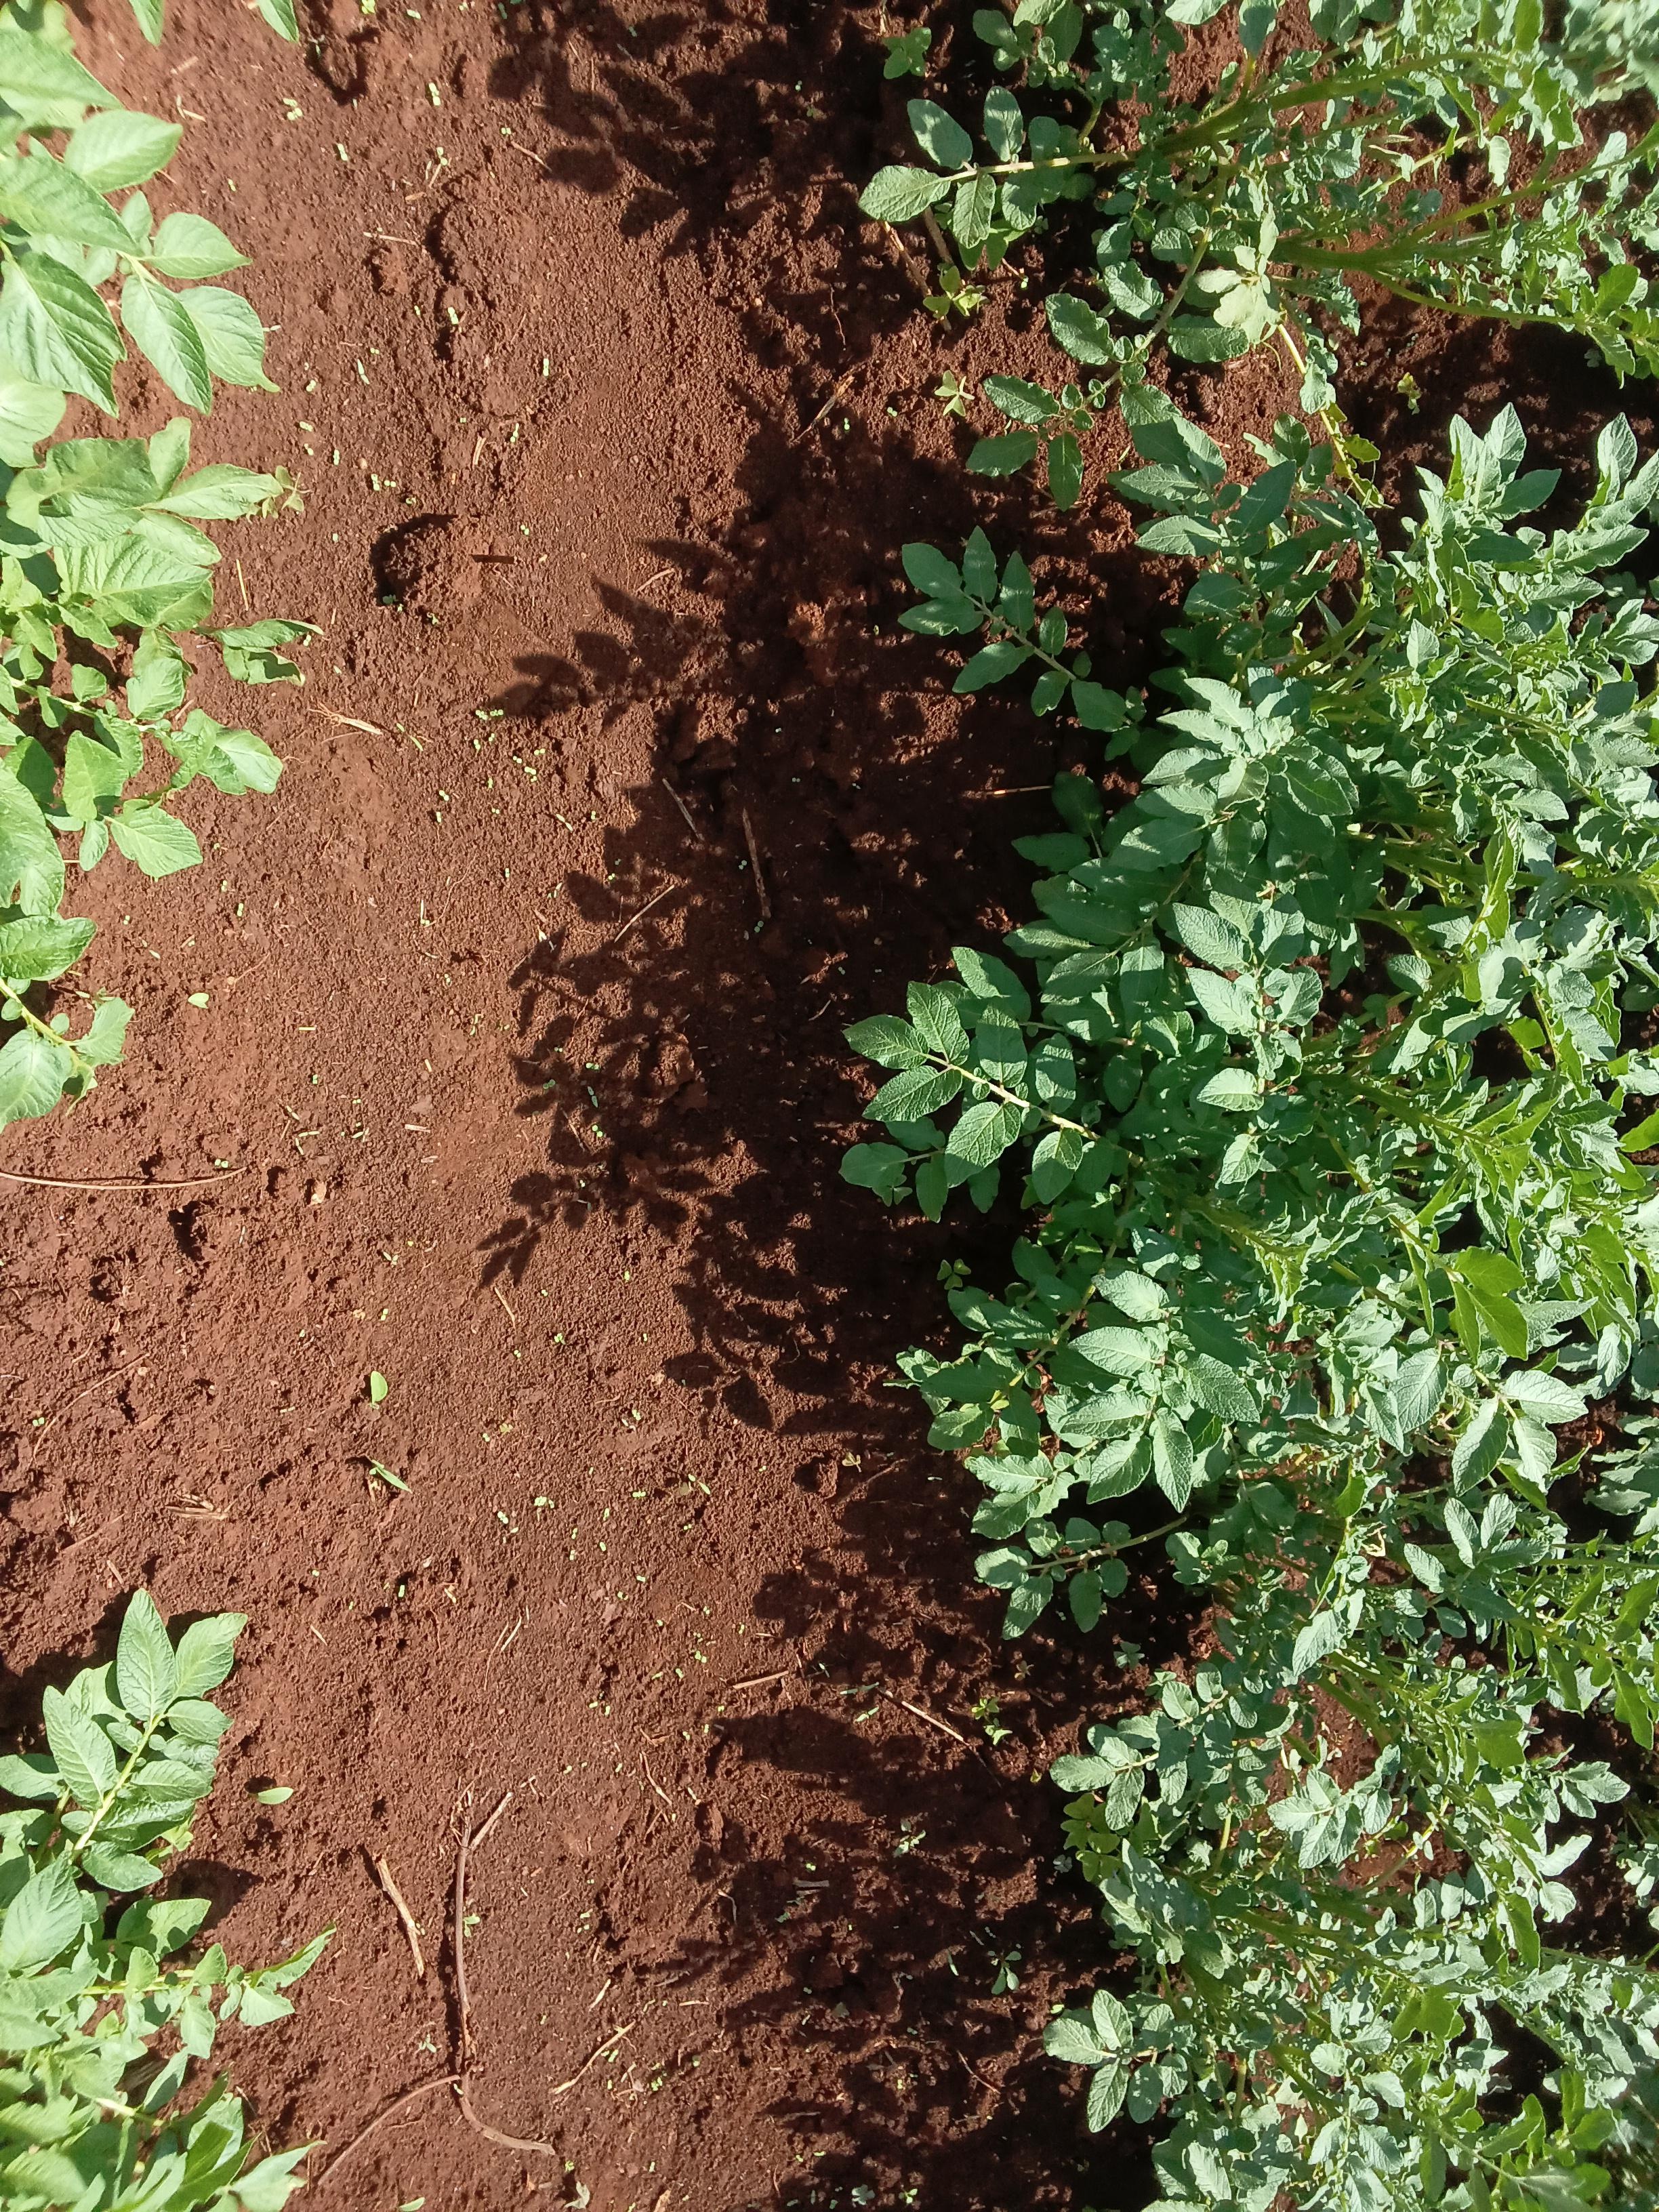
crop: potato
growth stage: vegetative
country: Kenya
